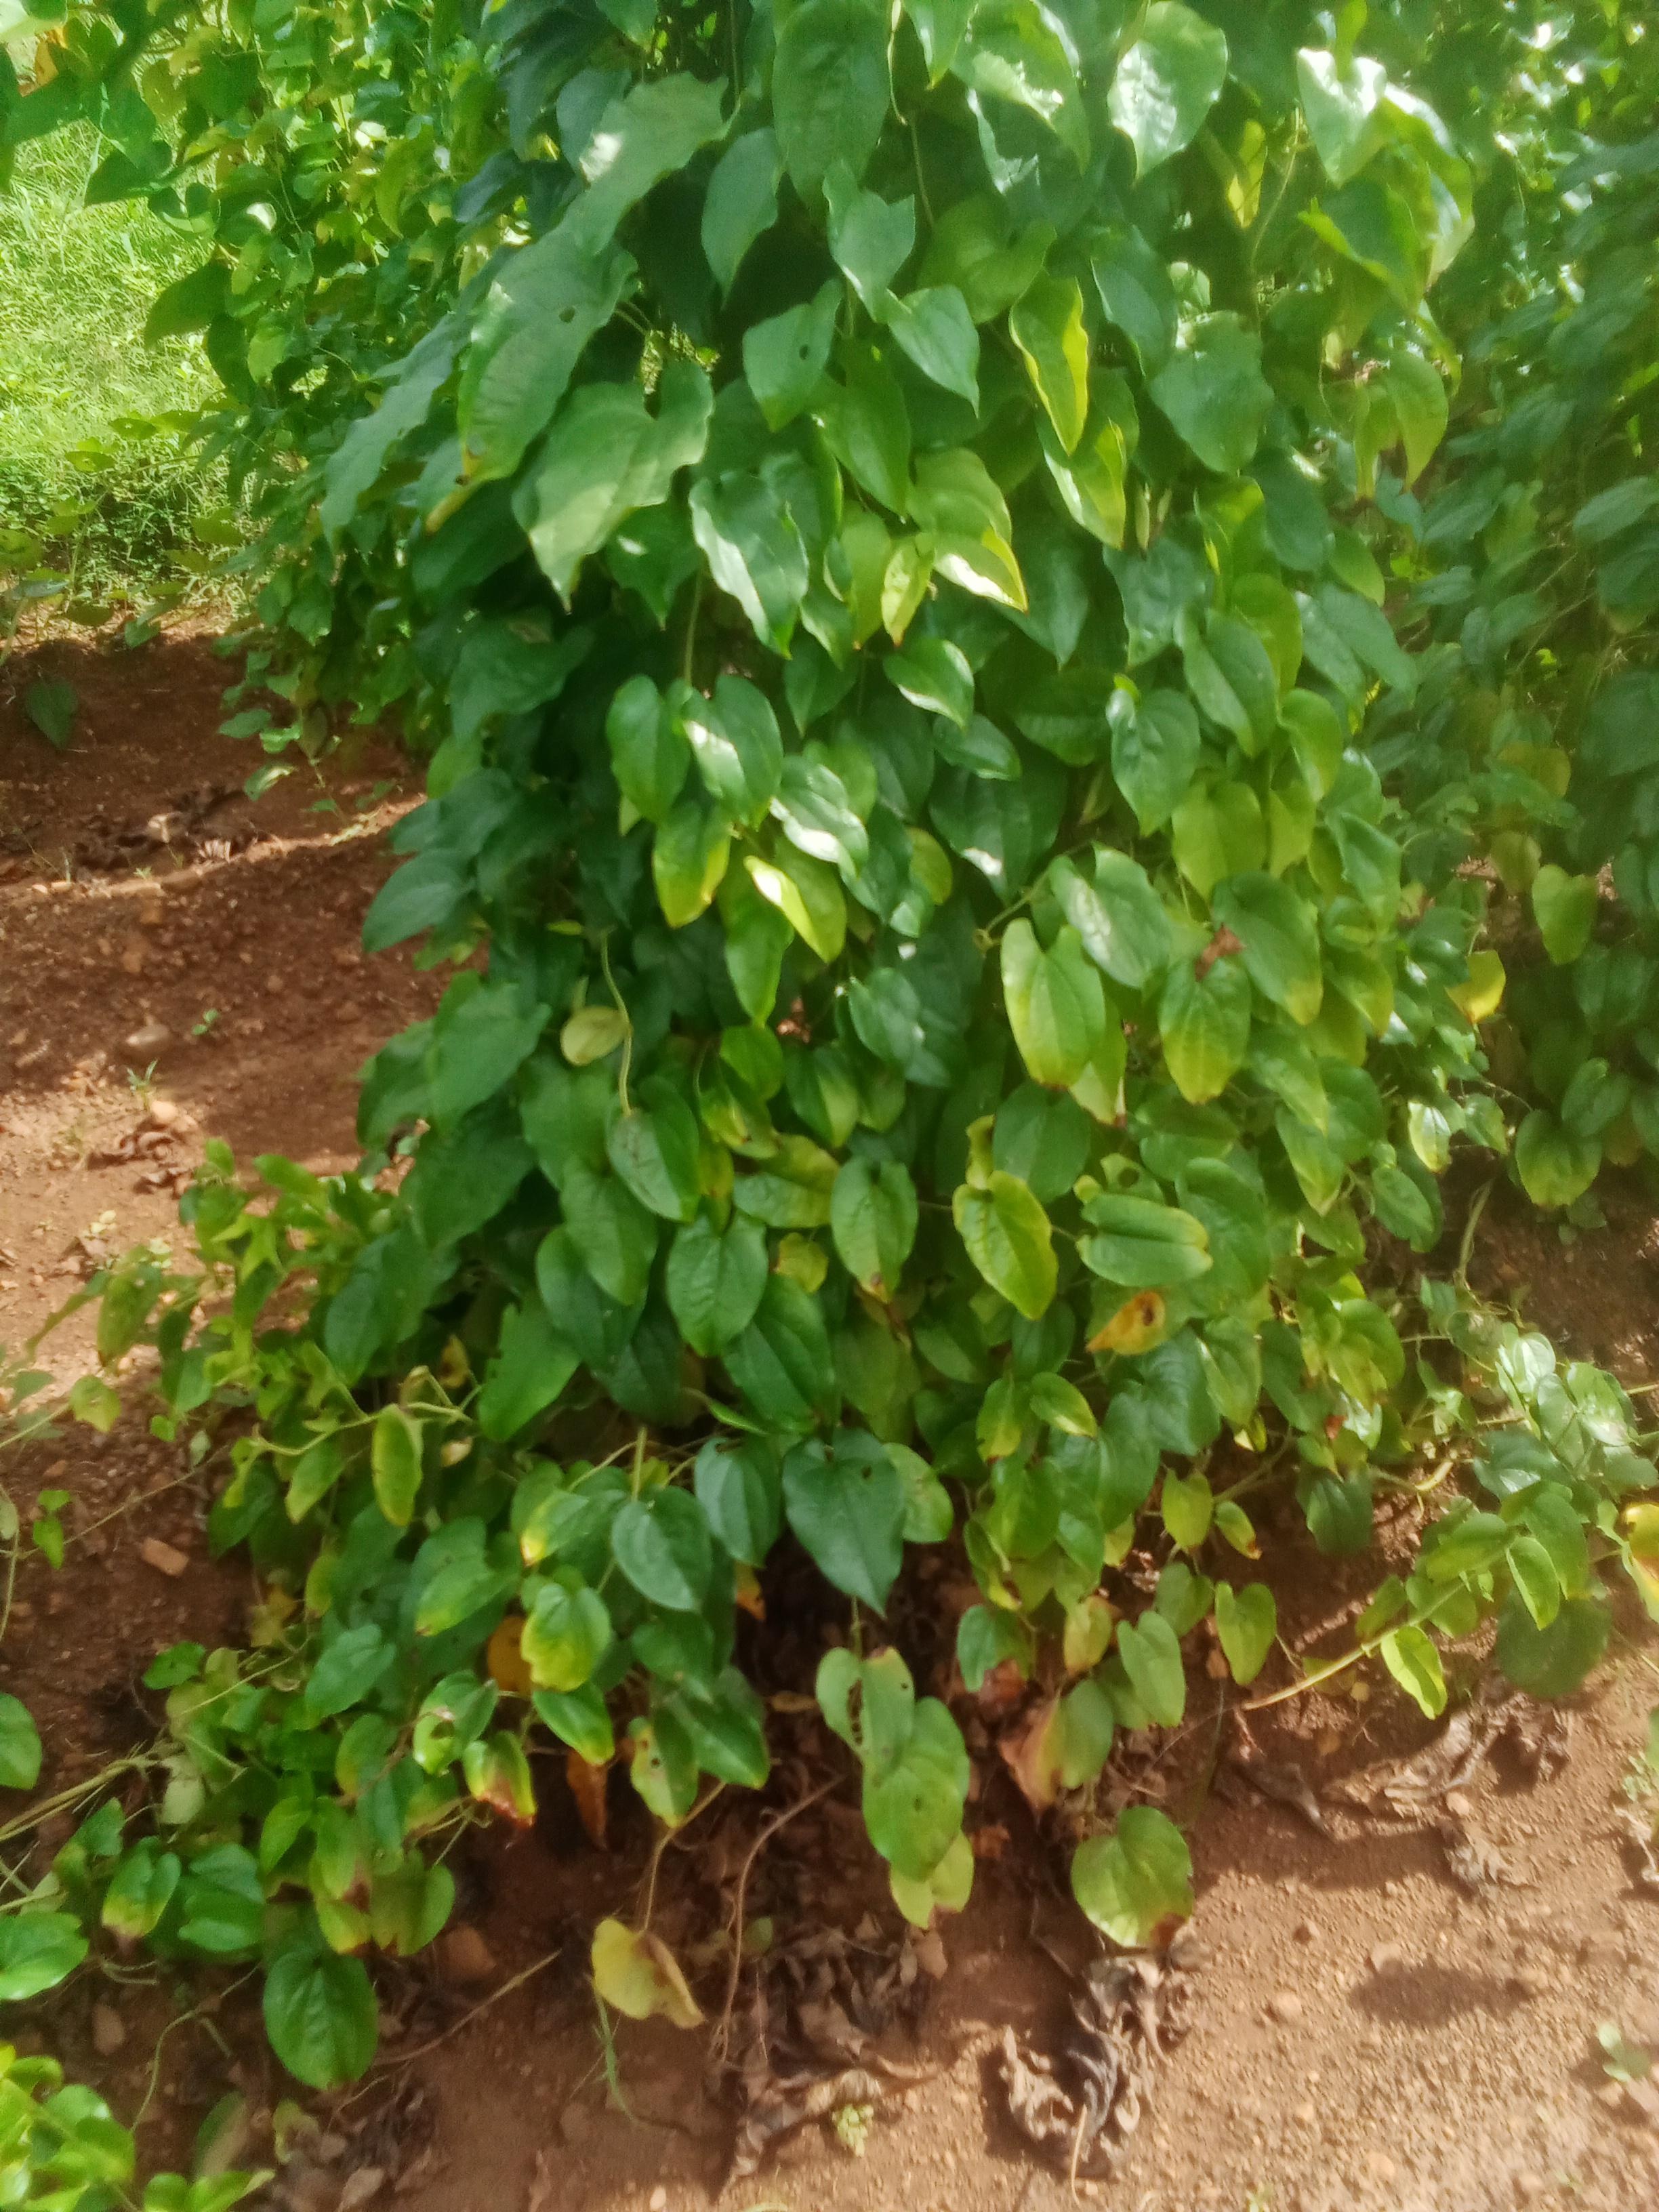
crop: yam
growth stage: vegetative
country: Nigeria
